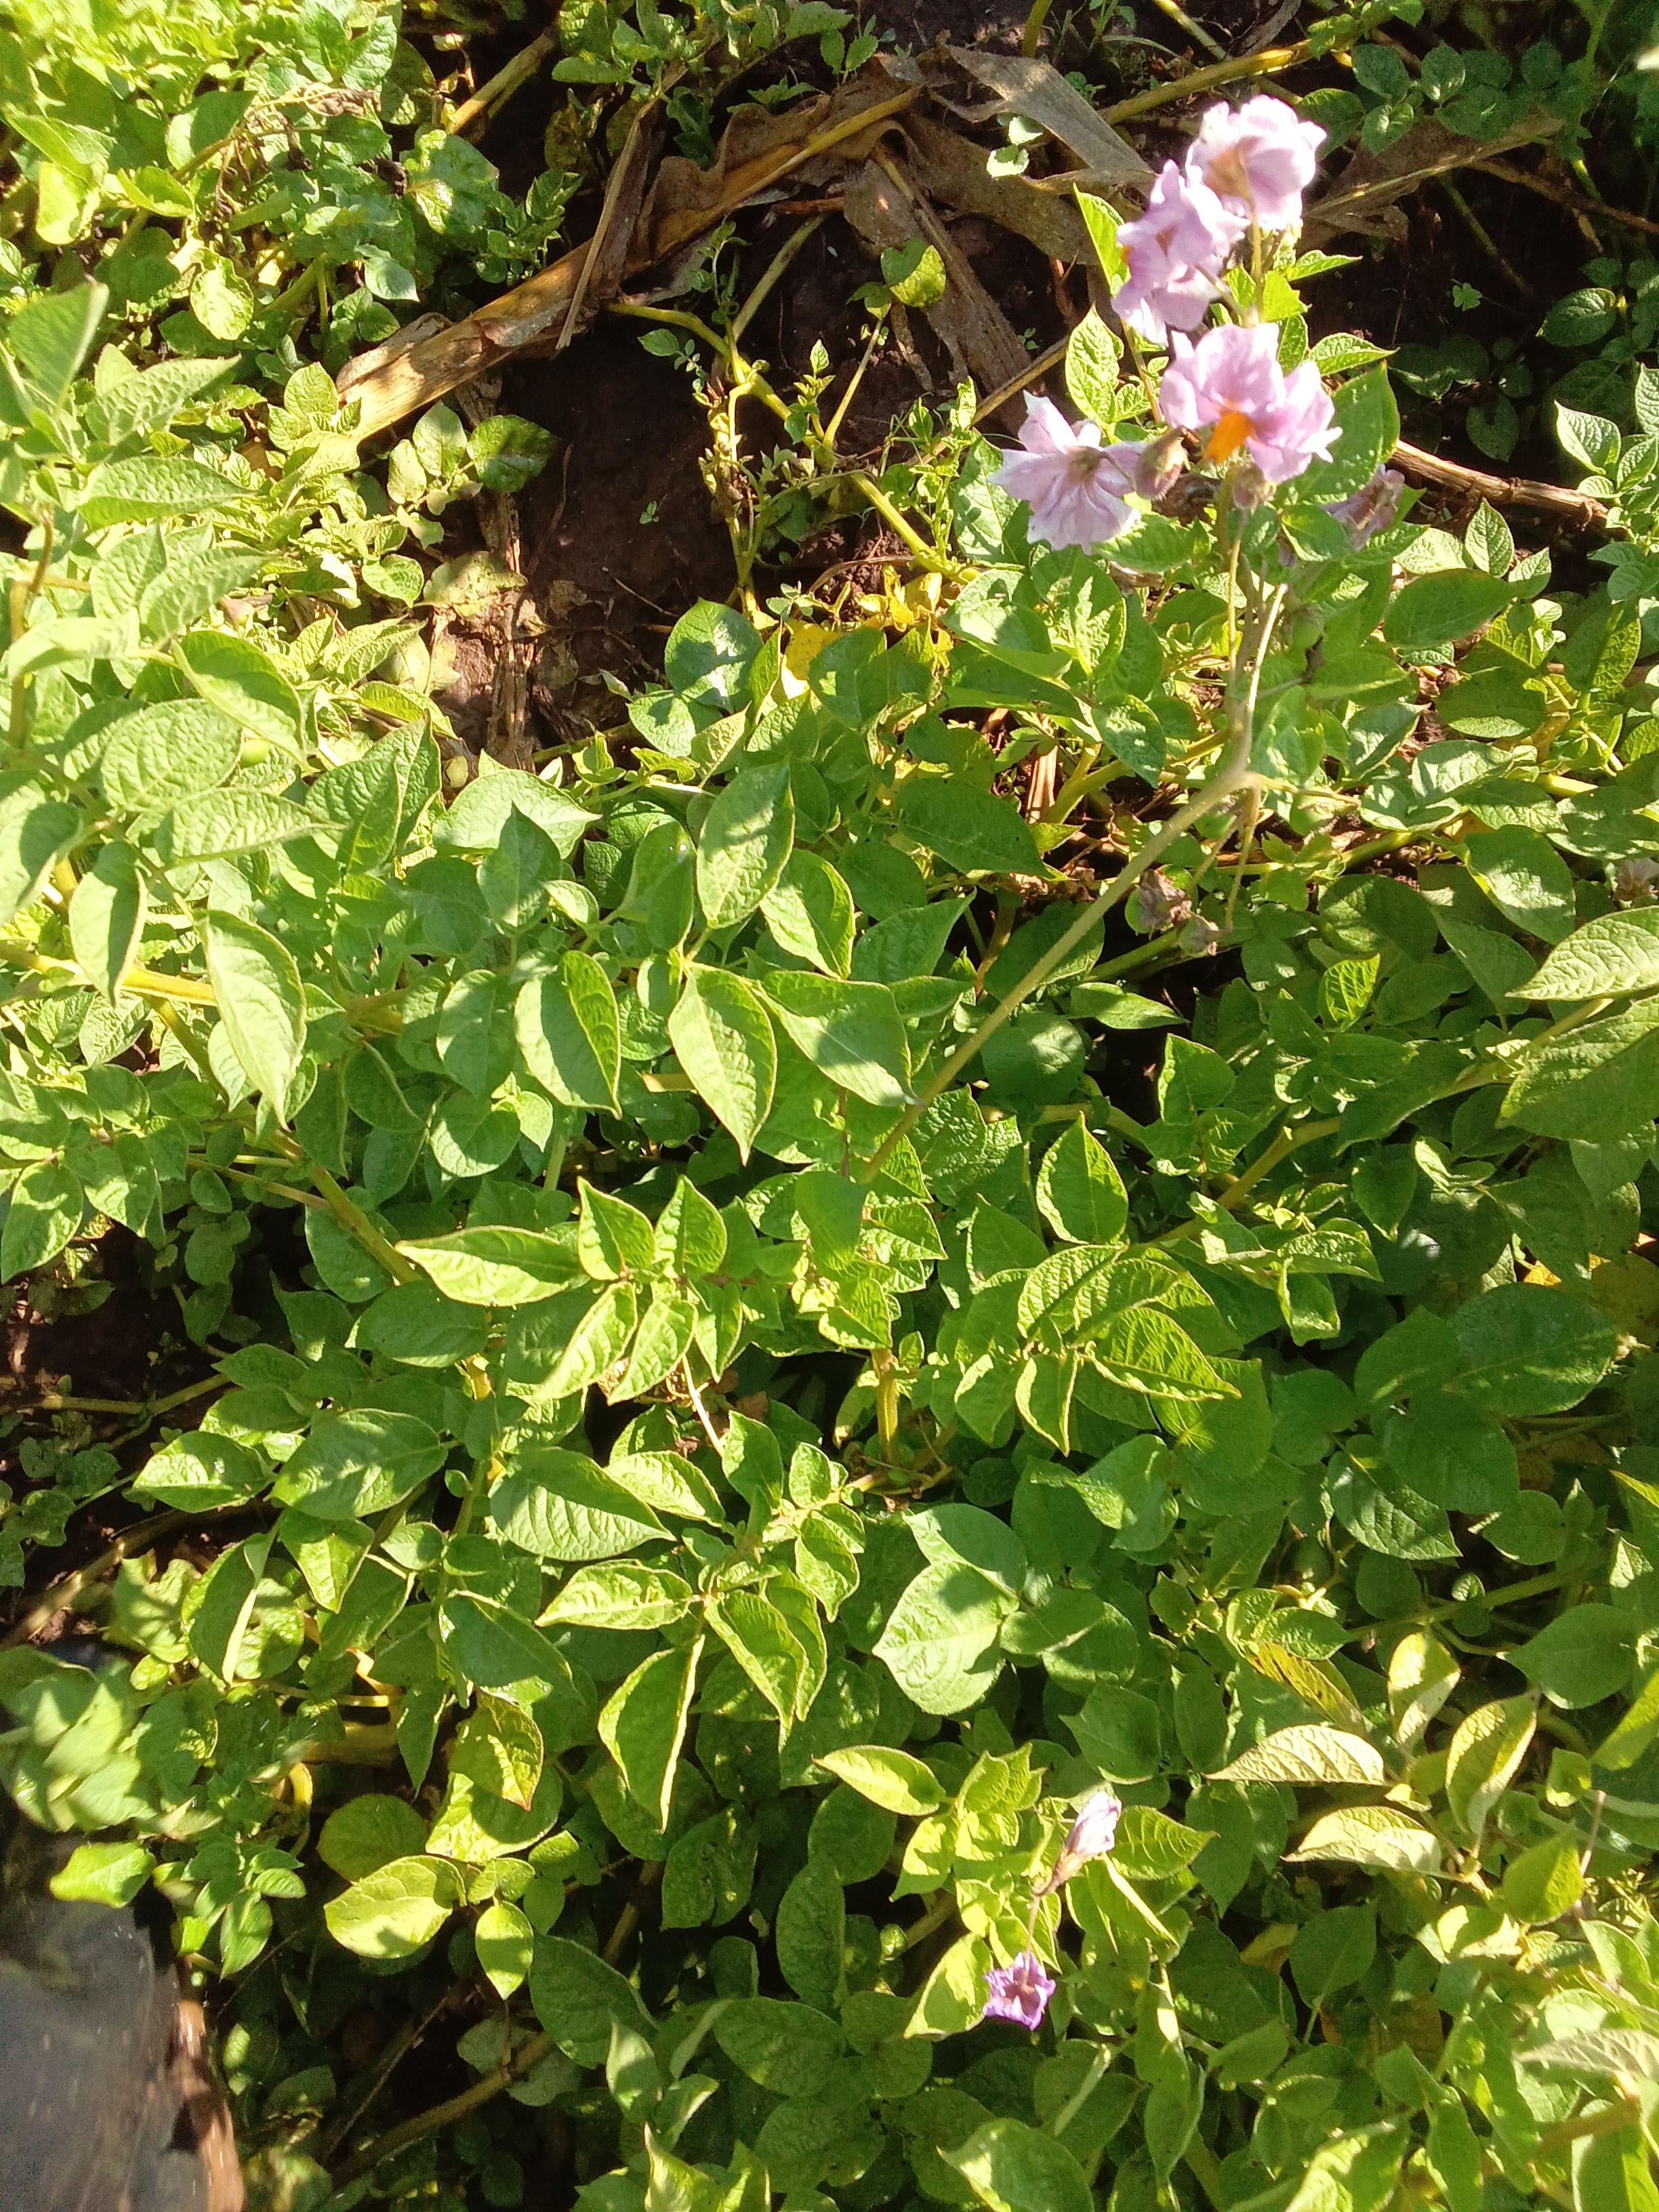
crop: potato
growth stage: flowering
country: Kenya
